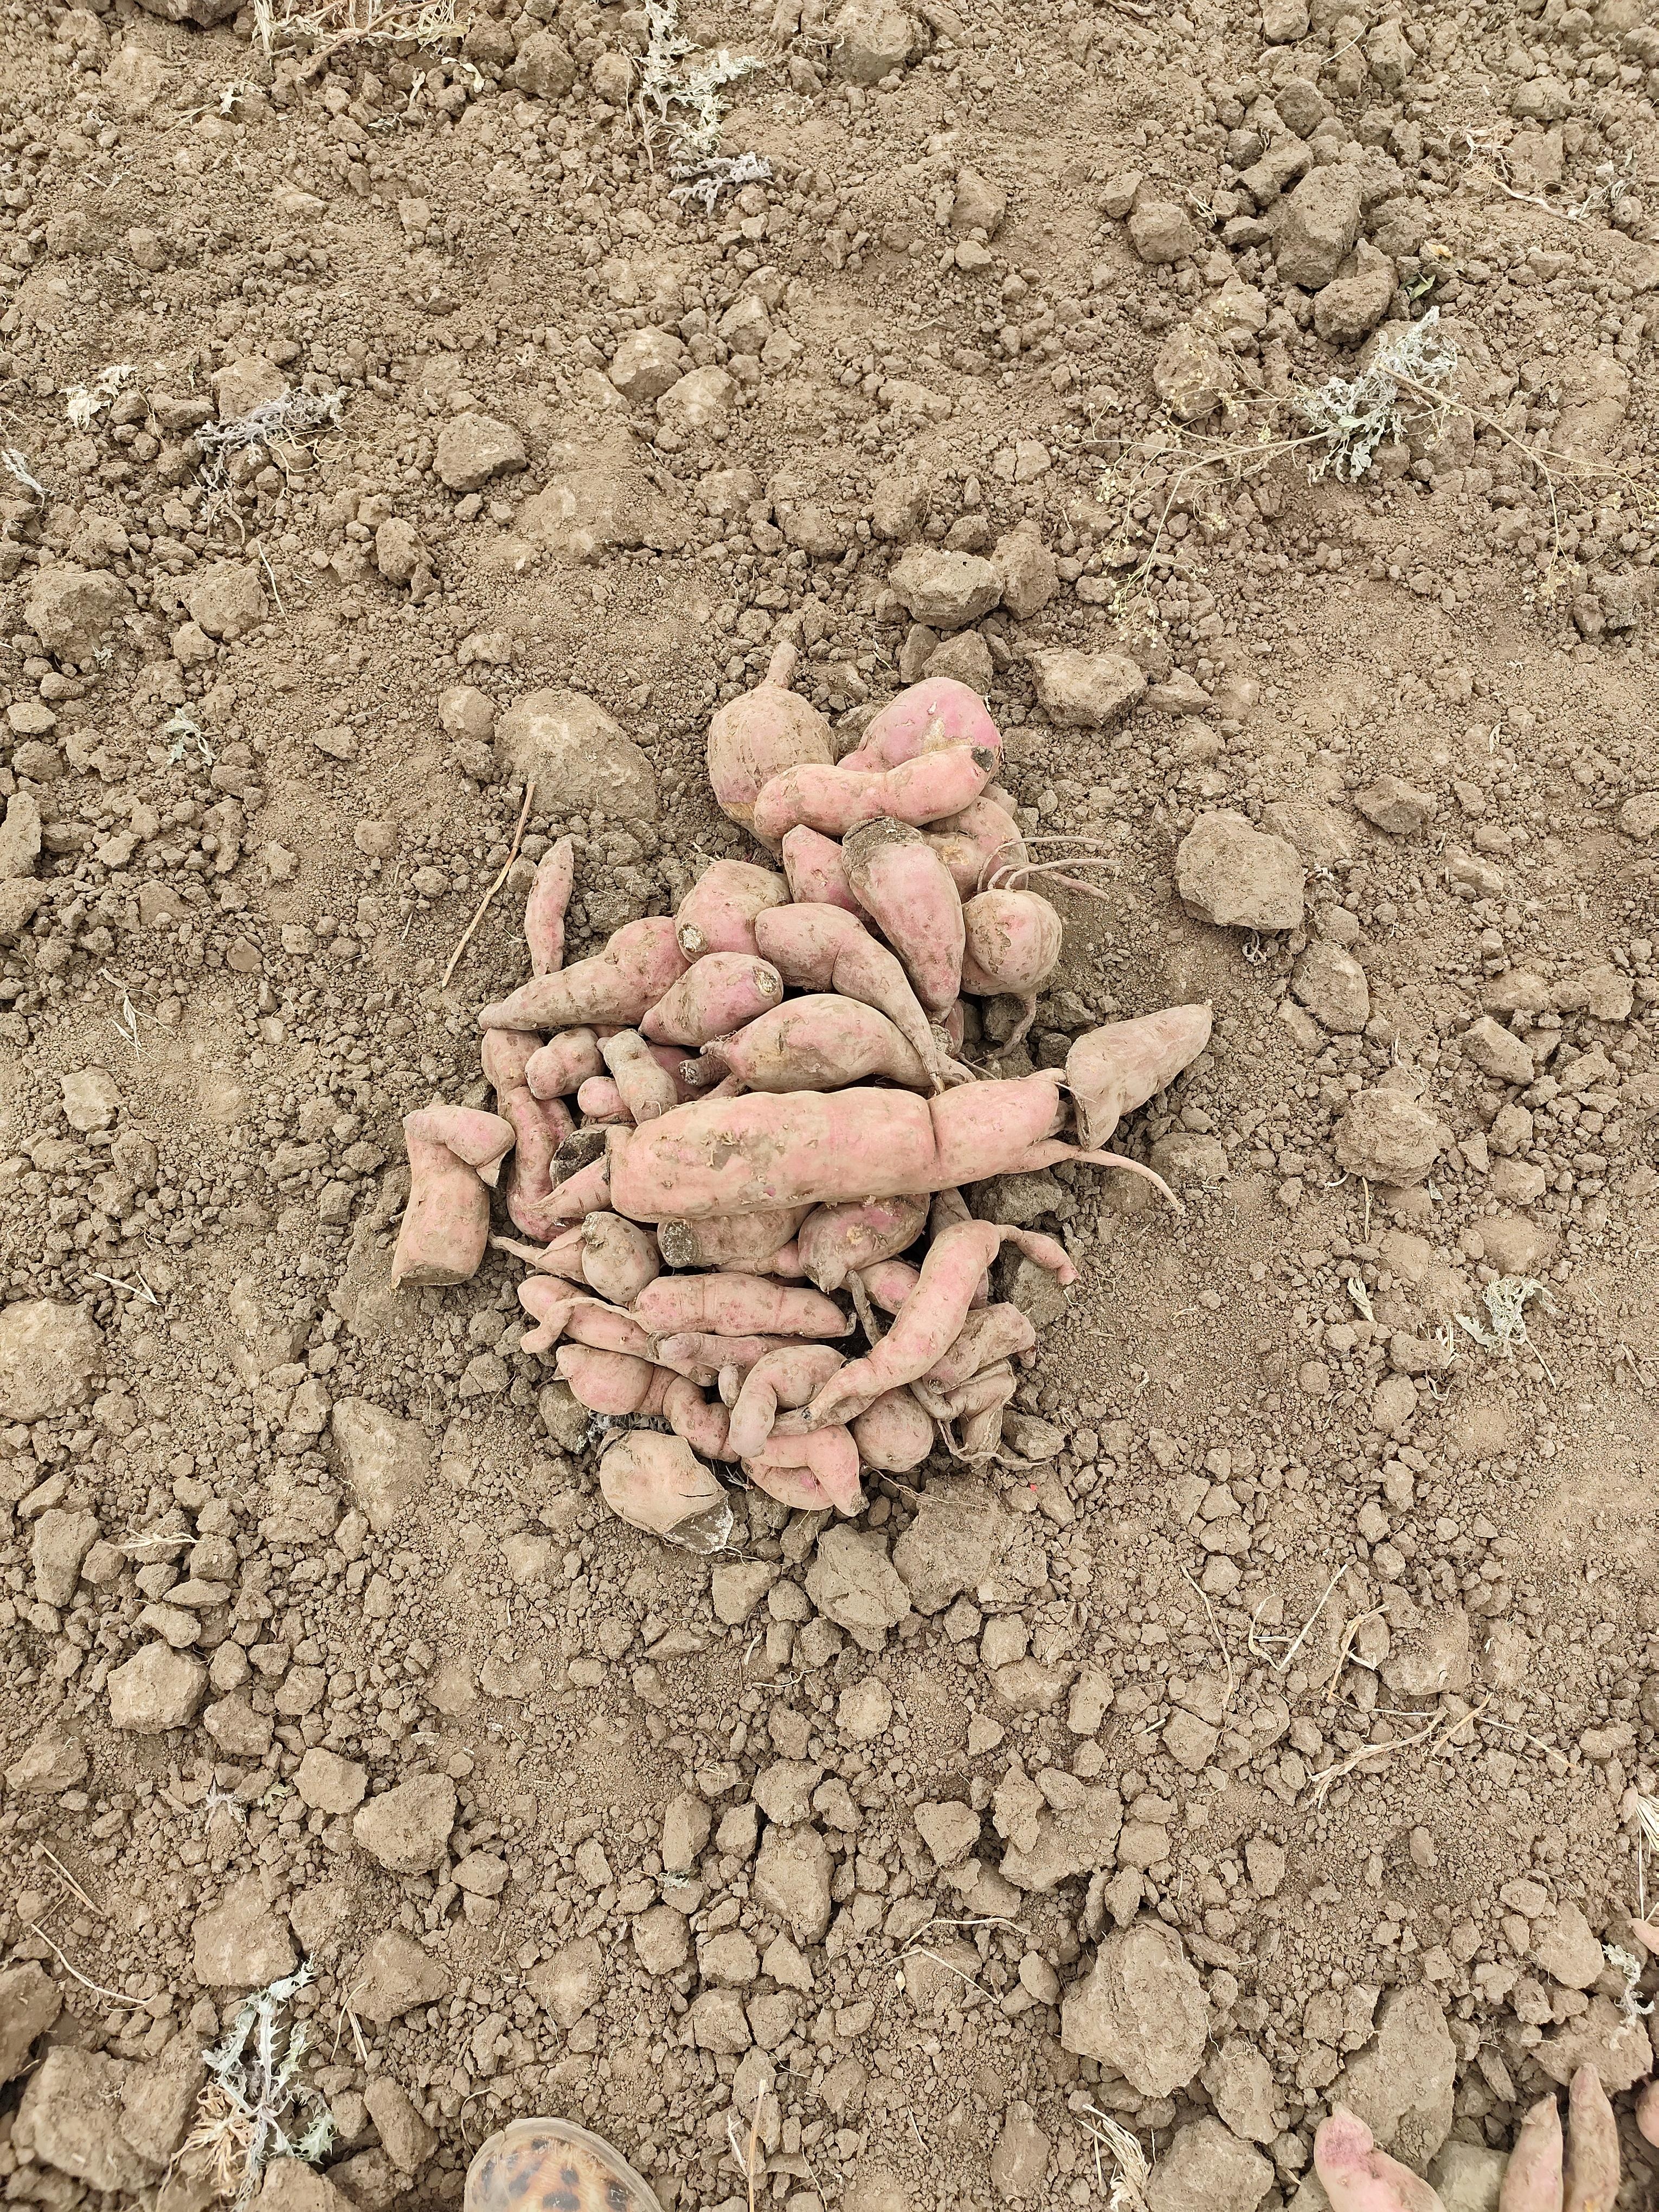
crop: sweet potato
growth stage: harvest maturity
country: Tanzania
